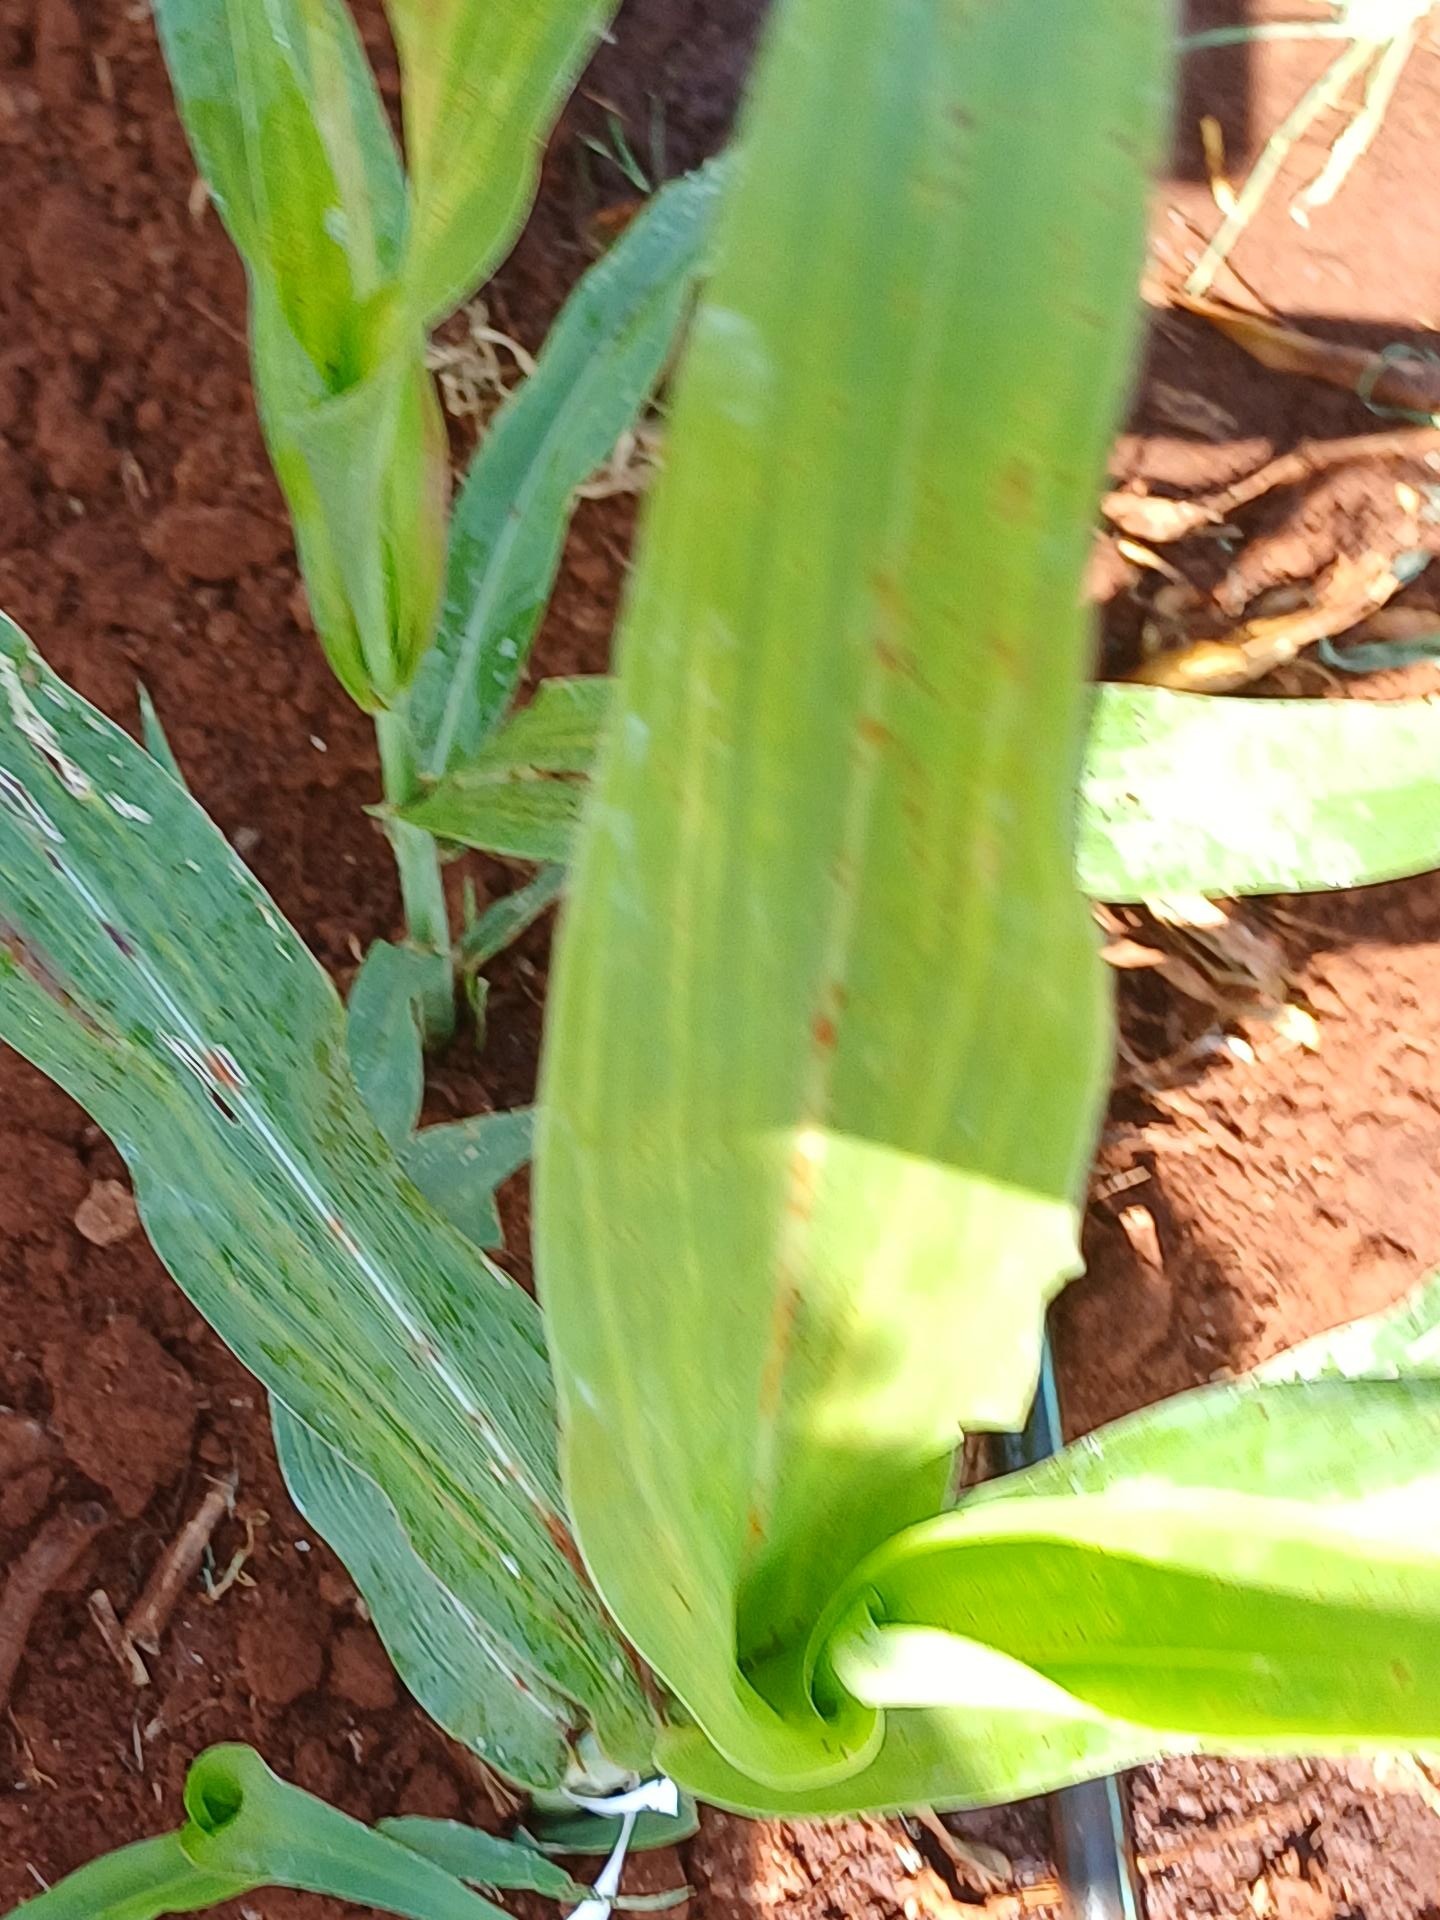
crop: sorghum
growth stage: vegetative
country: Kenya
